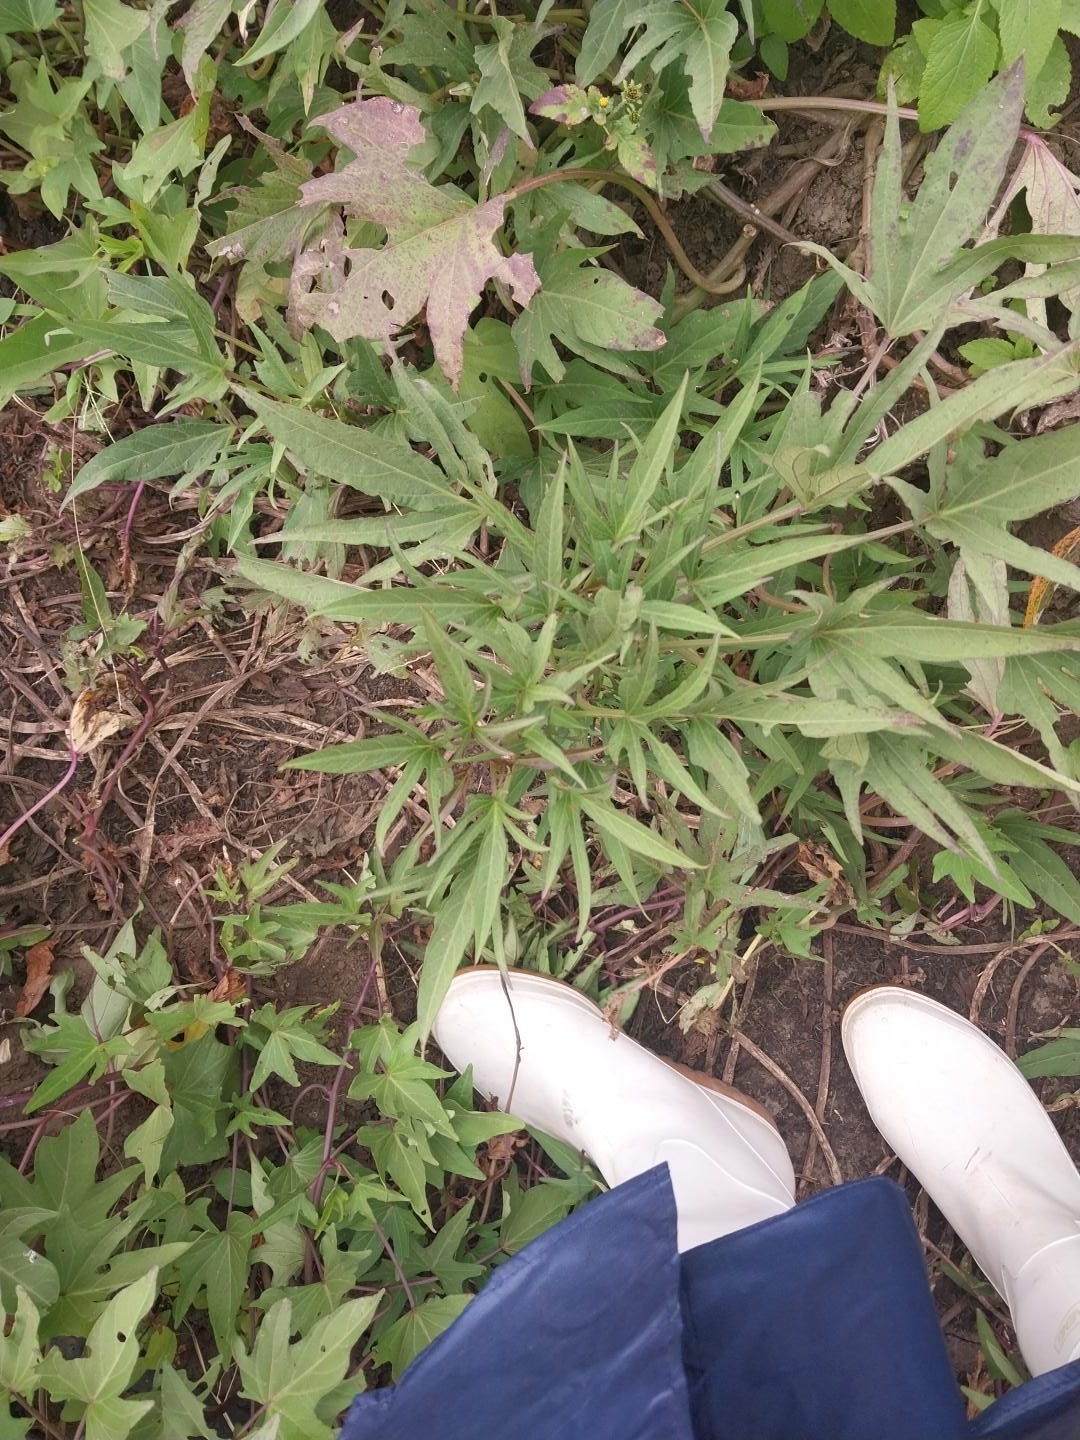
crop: sweet potato
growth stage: flowering
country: Tanzania
